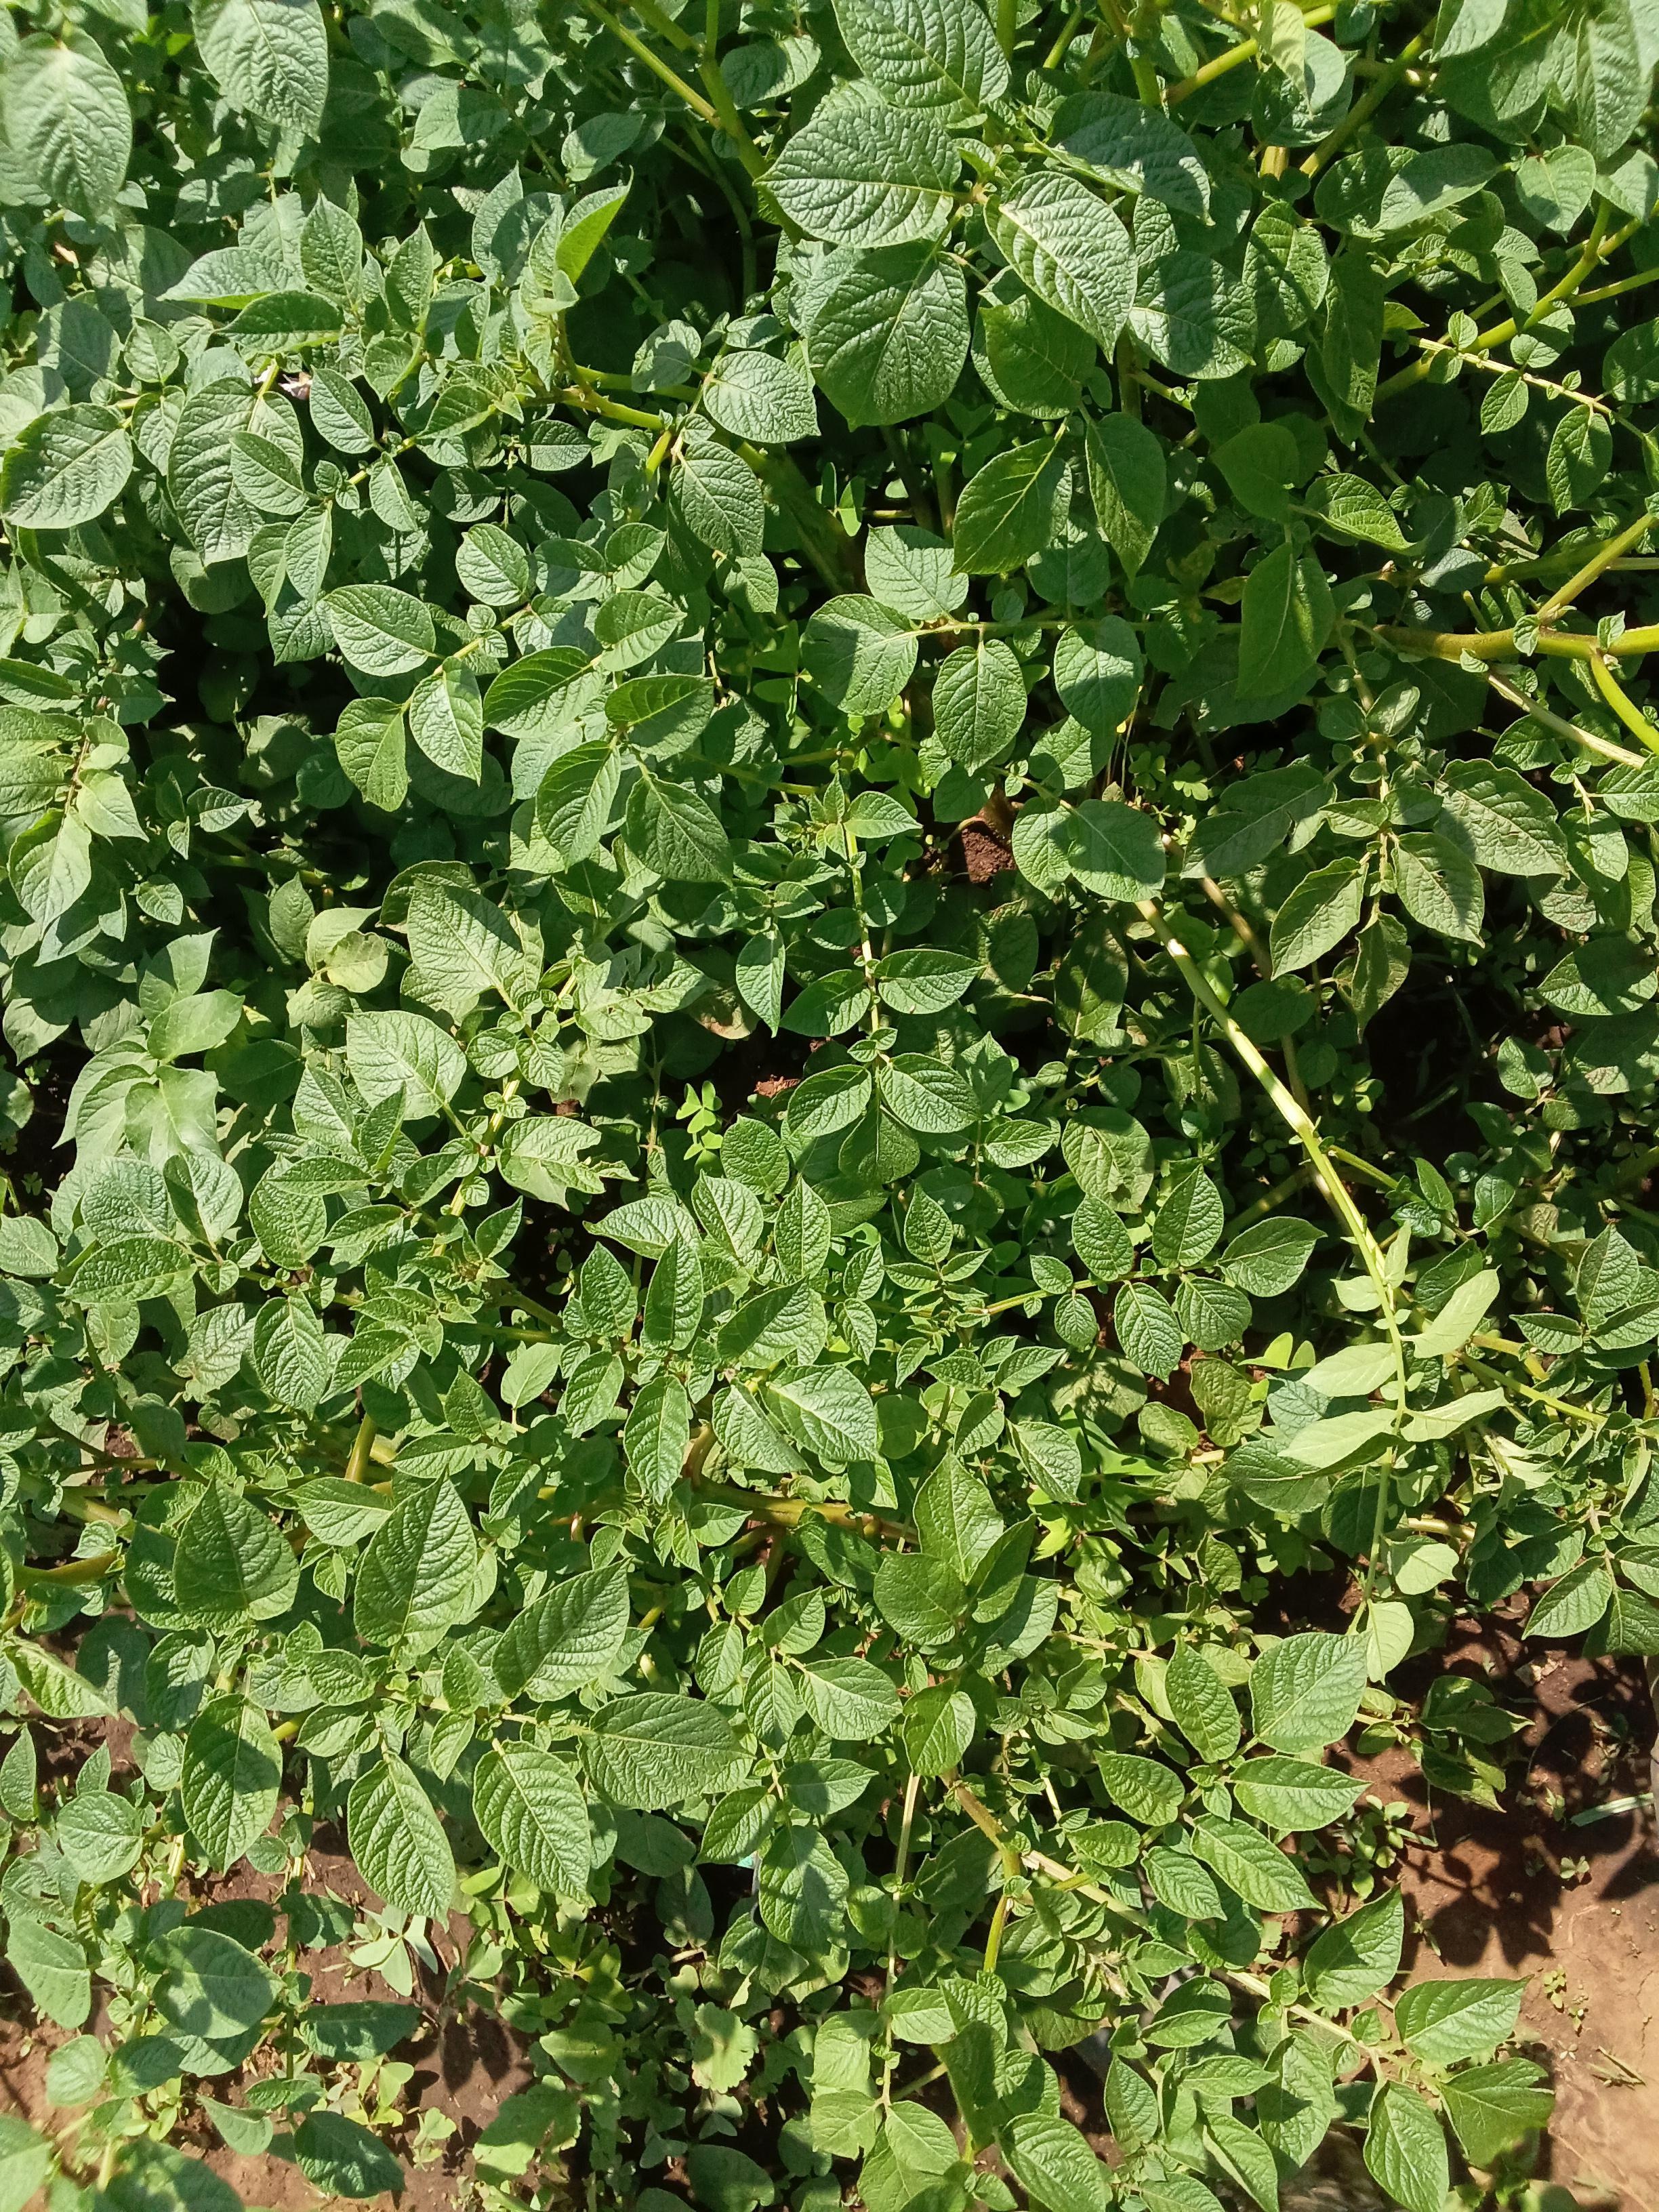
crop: potato
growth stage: flowering
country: Kenya
